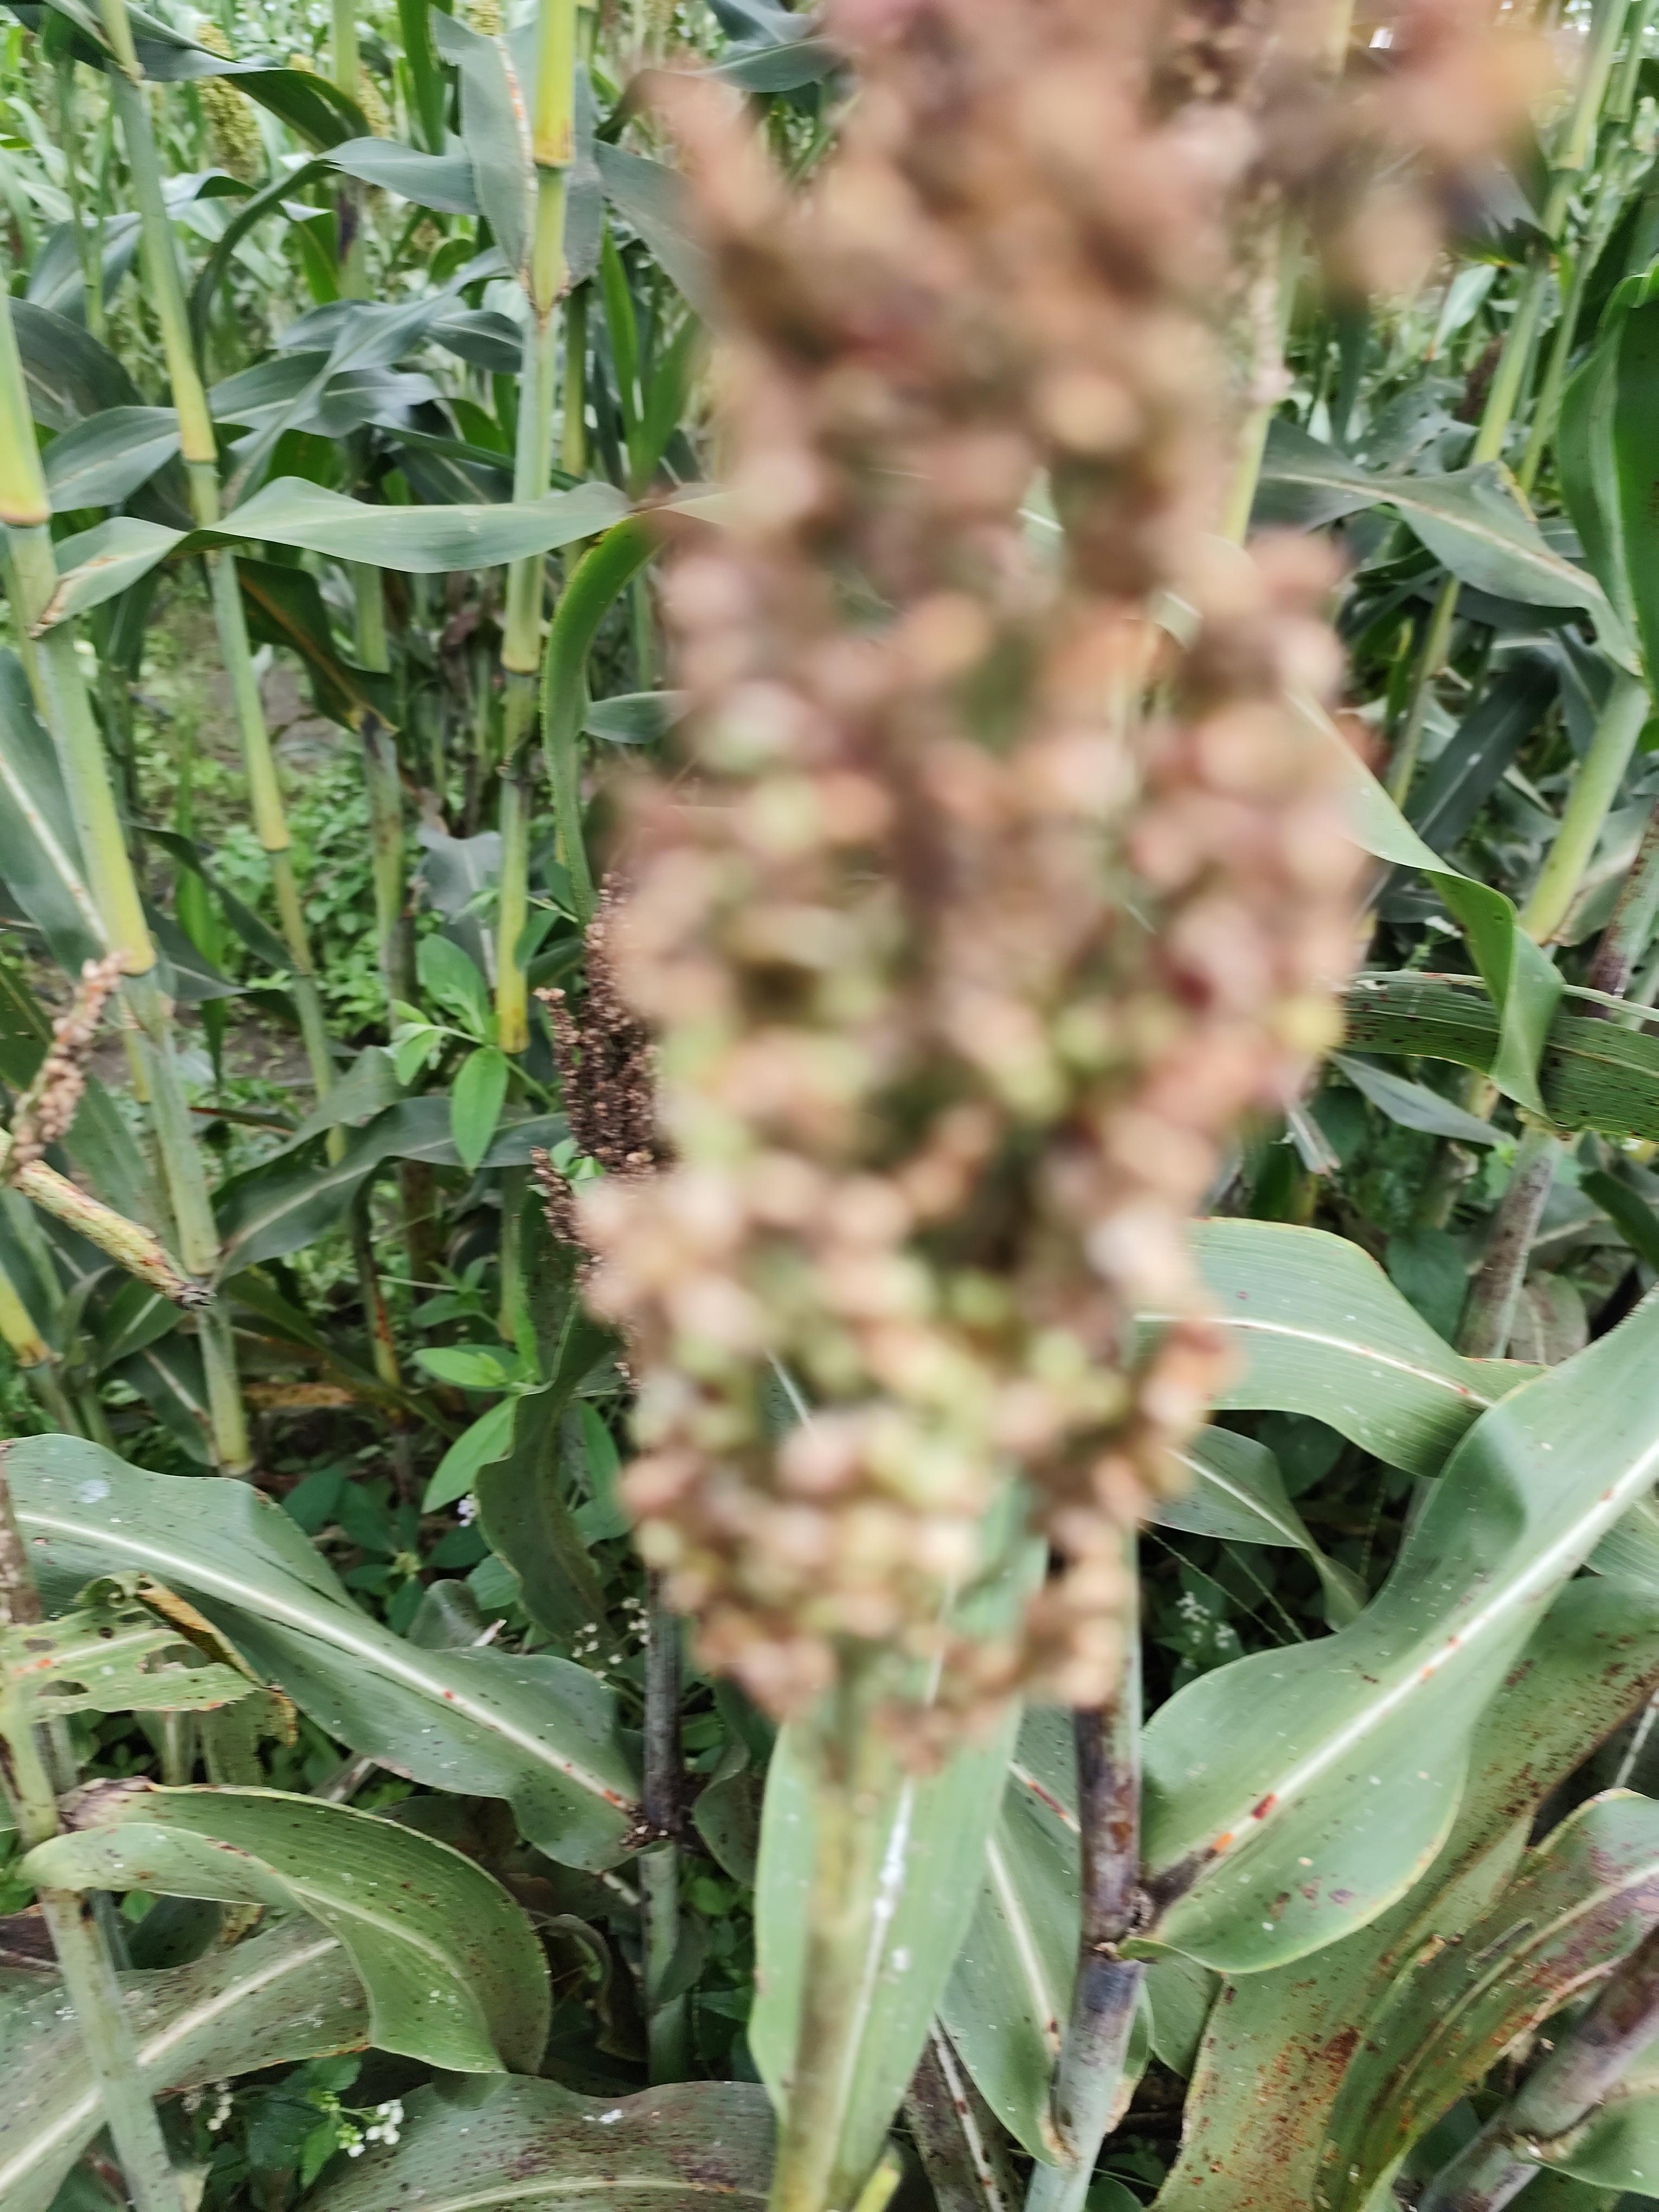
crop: sorghum
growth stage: filling grain
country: Tanzania
